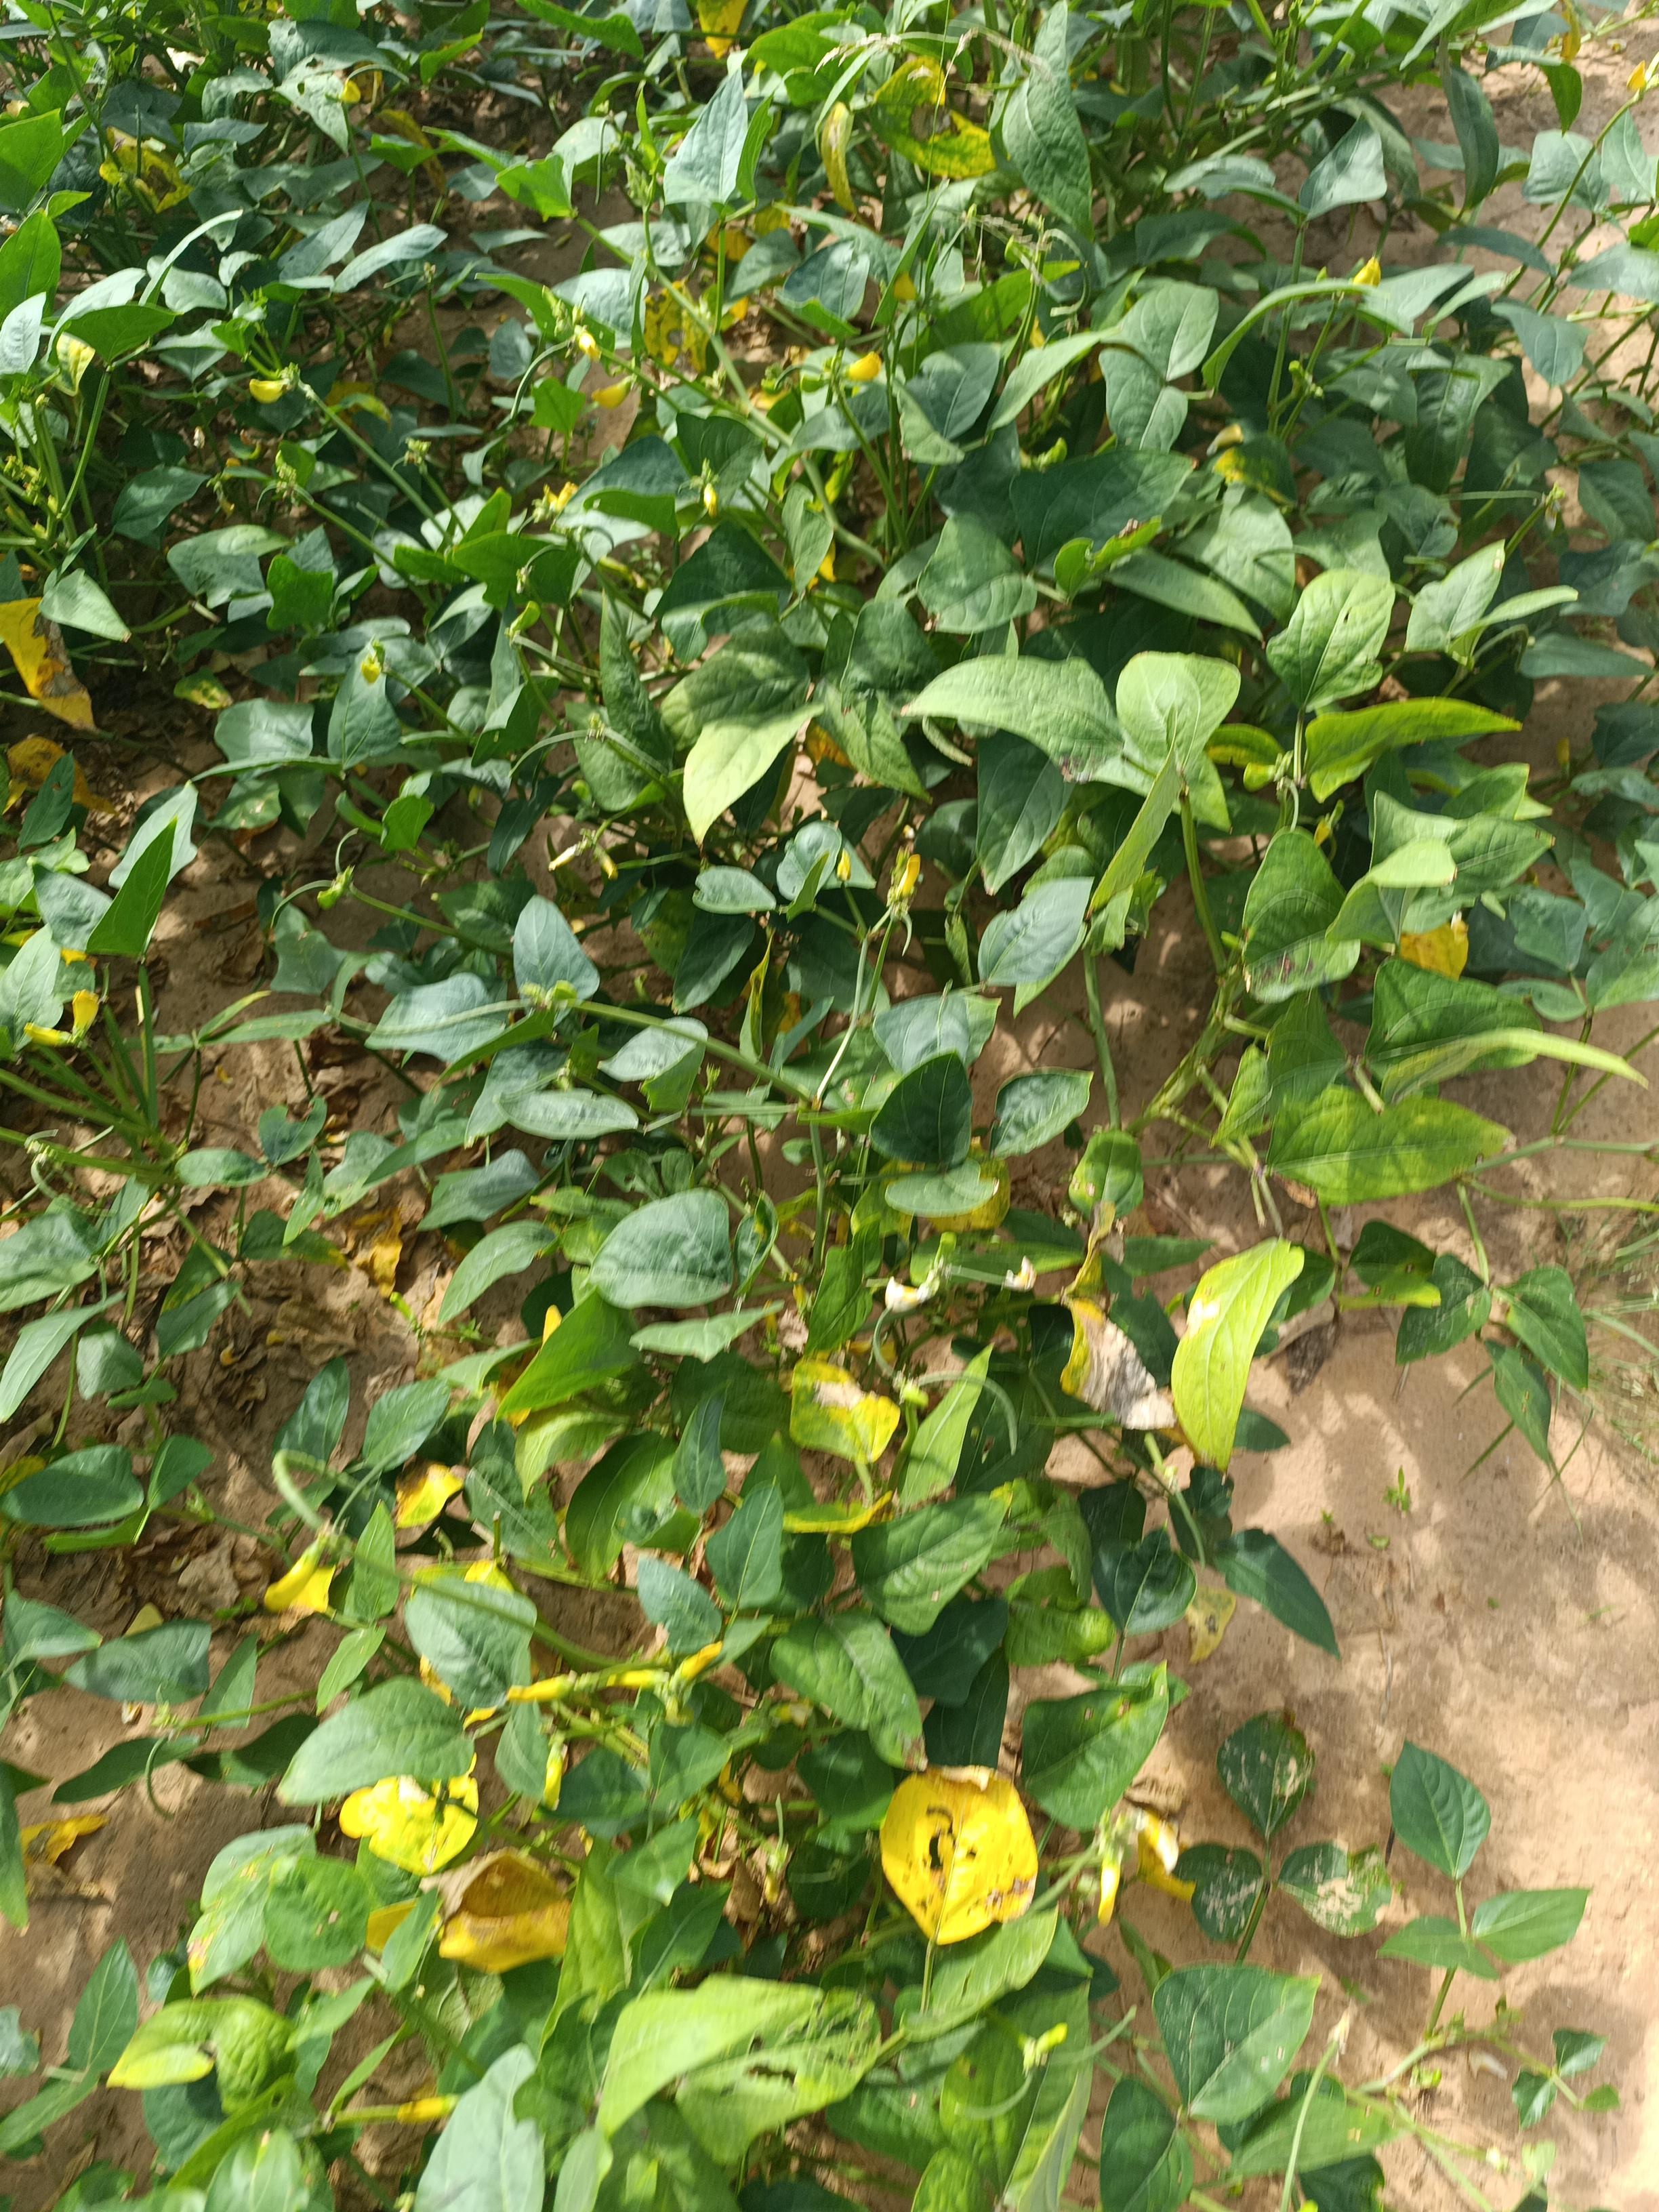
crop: cowpea
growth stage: maturity
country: Nigeria
